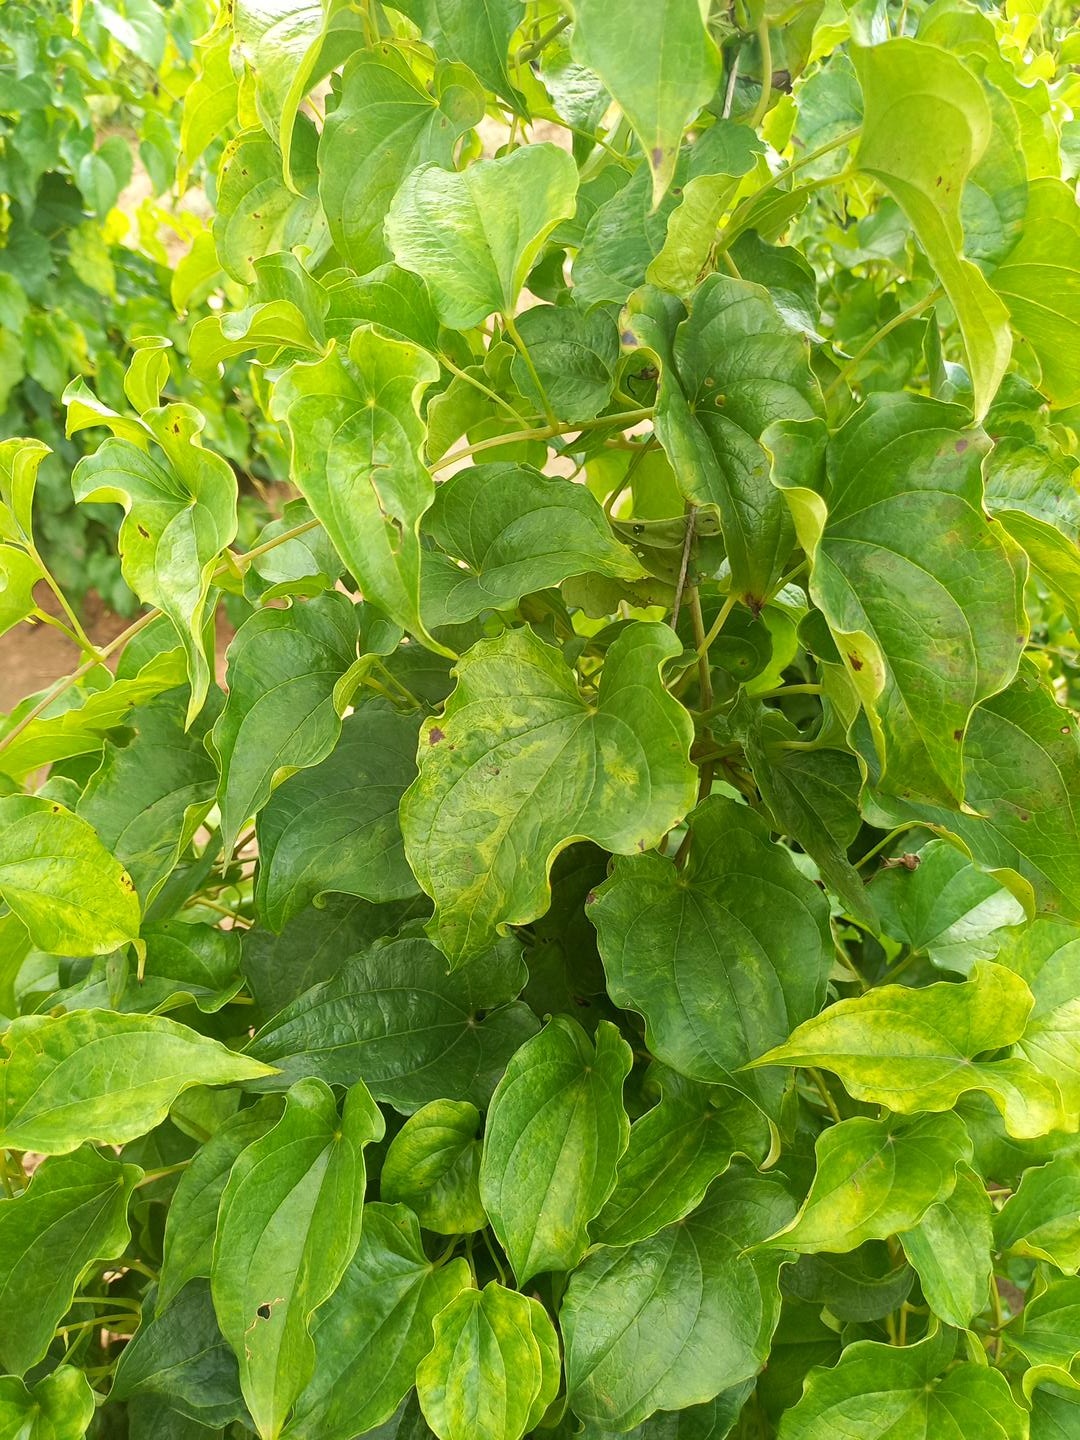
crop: yam
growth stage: vegetative
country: Nigeria
